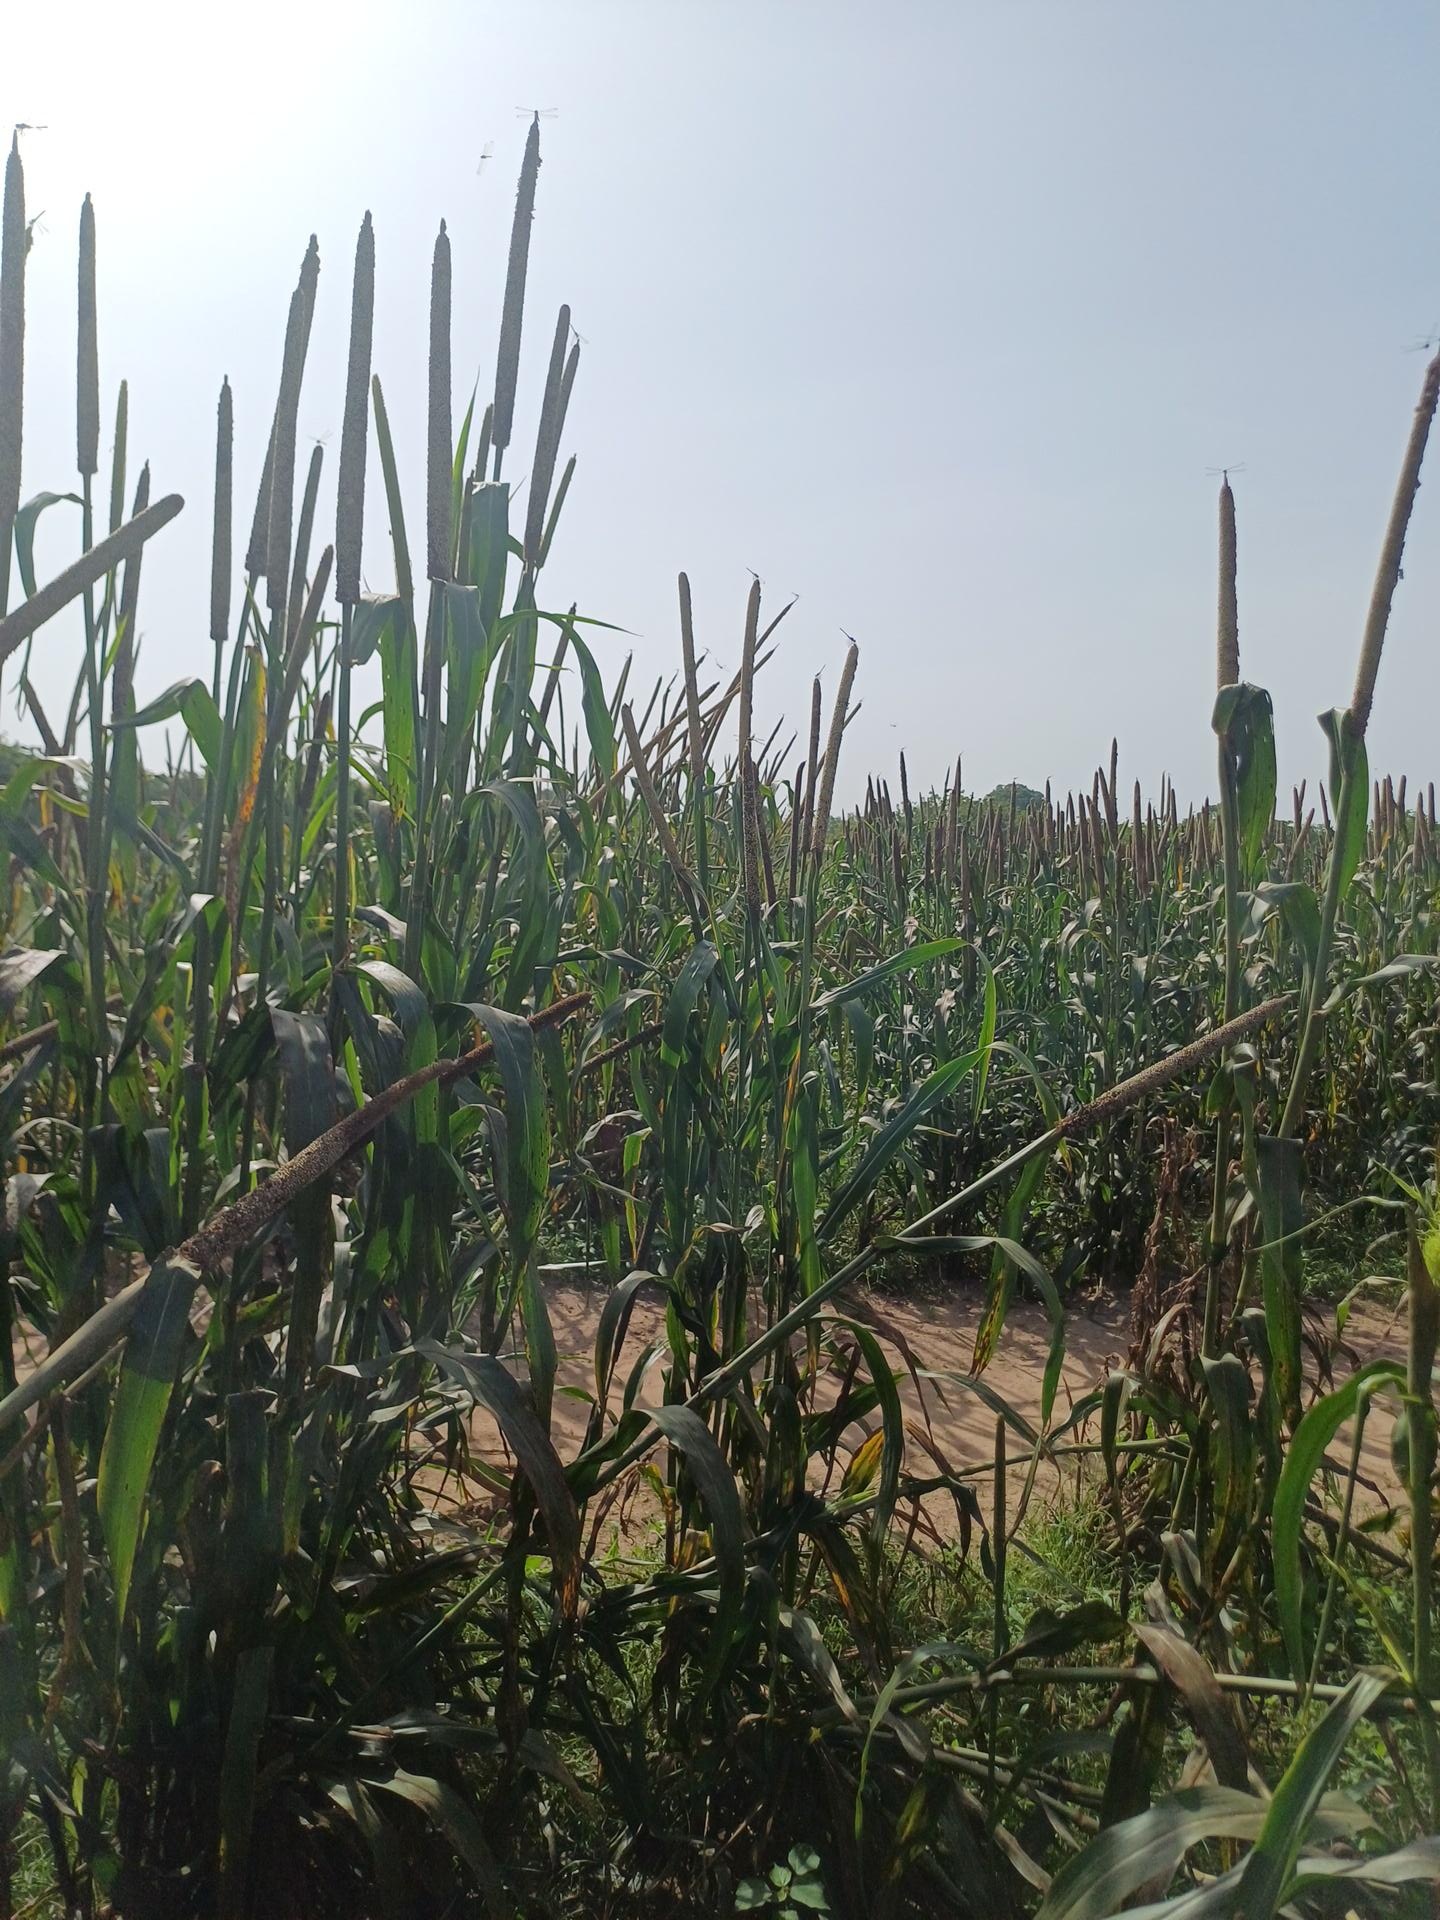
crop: pearl millet
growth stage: filling grain
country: Senegal
